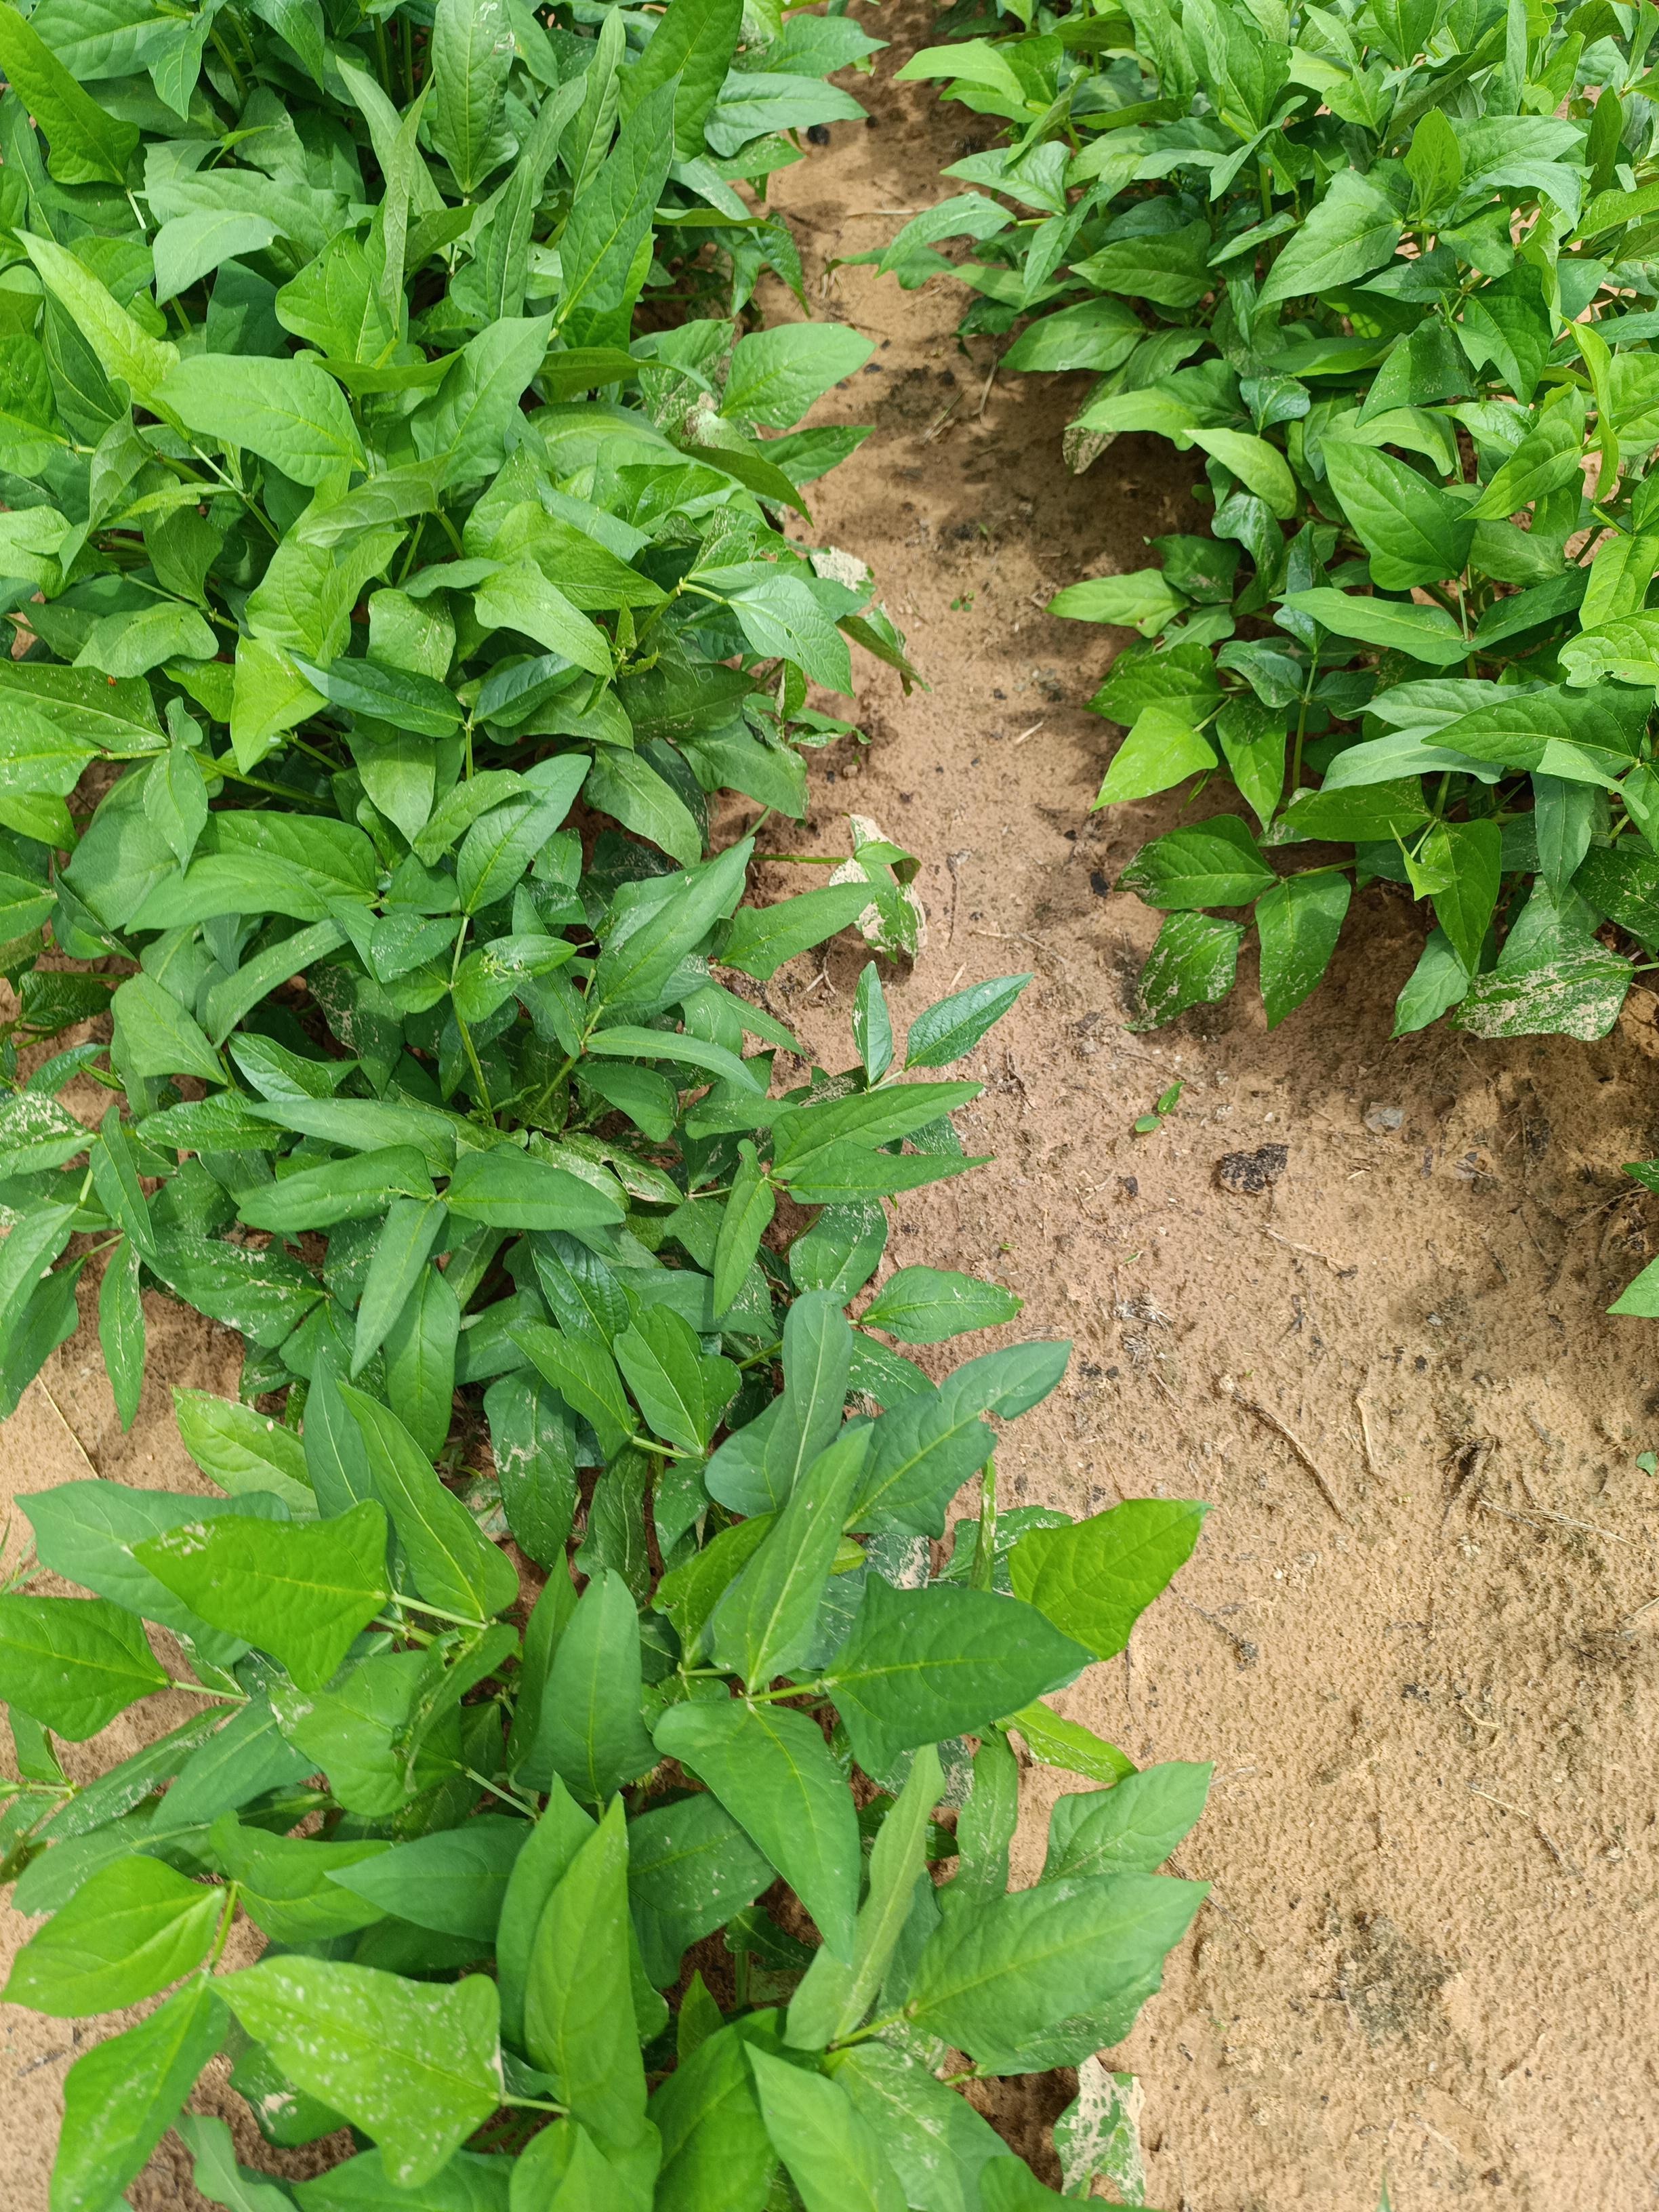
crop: cowpea
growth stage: emergence
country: Nigeria
